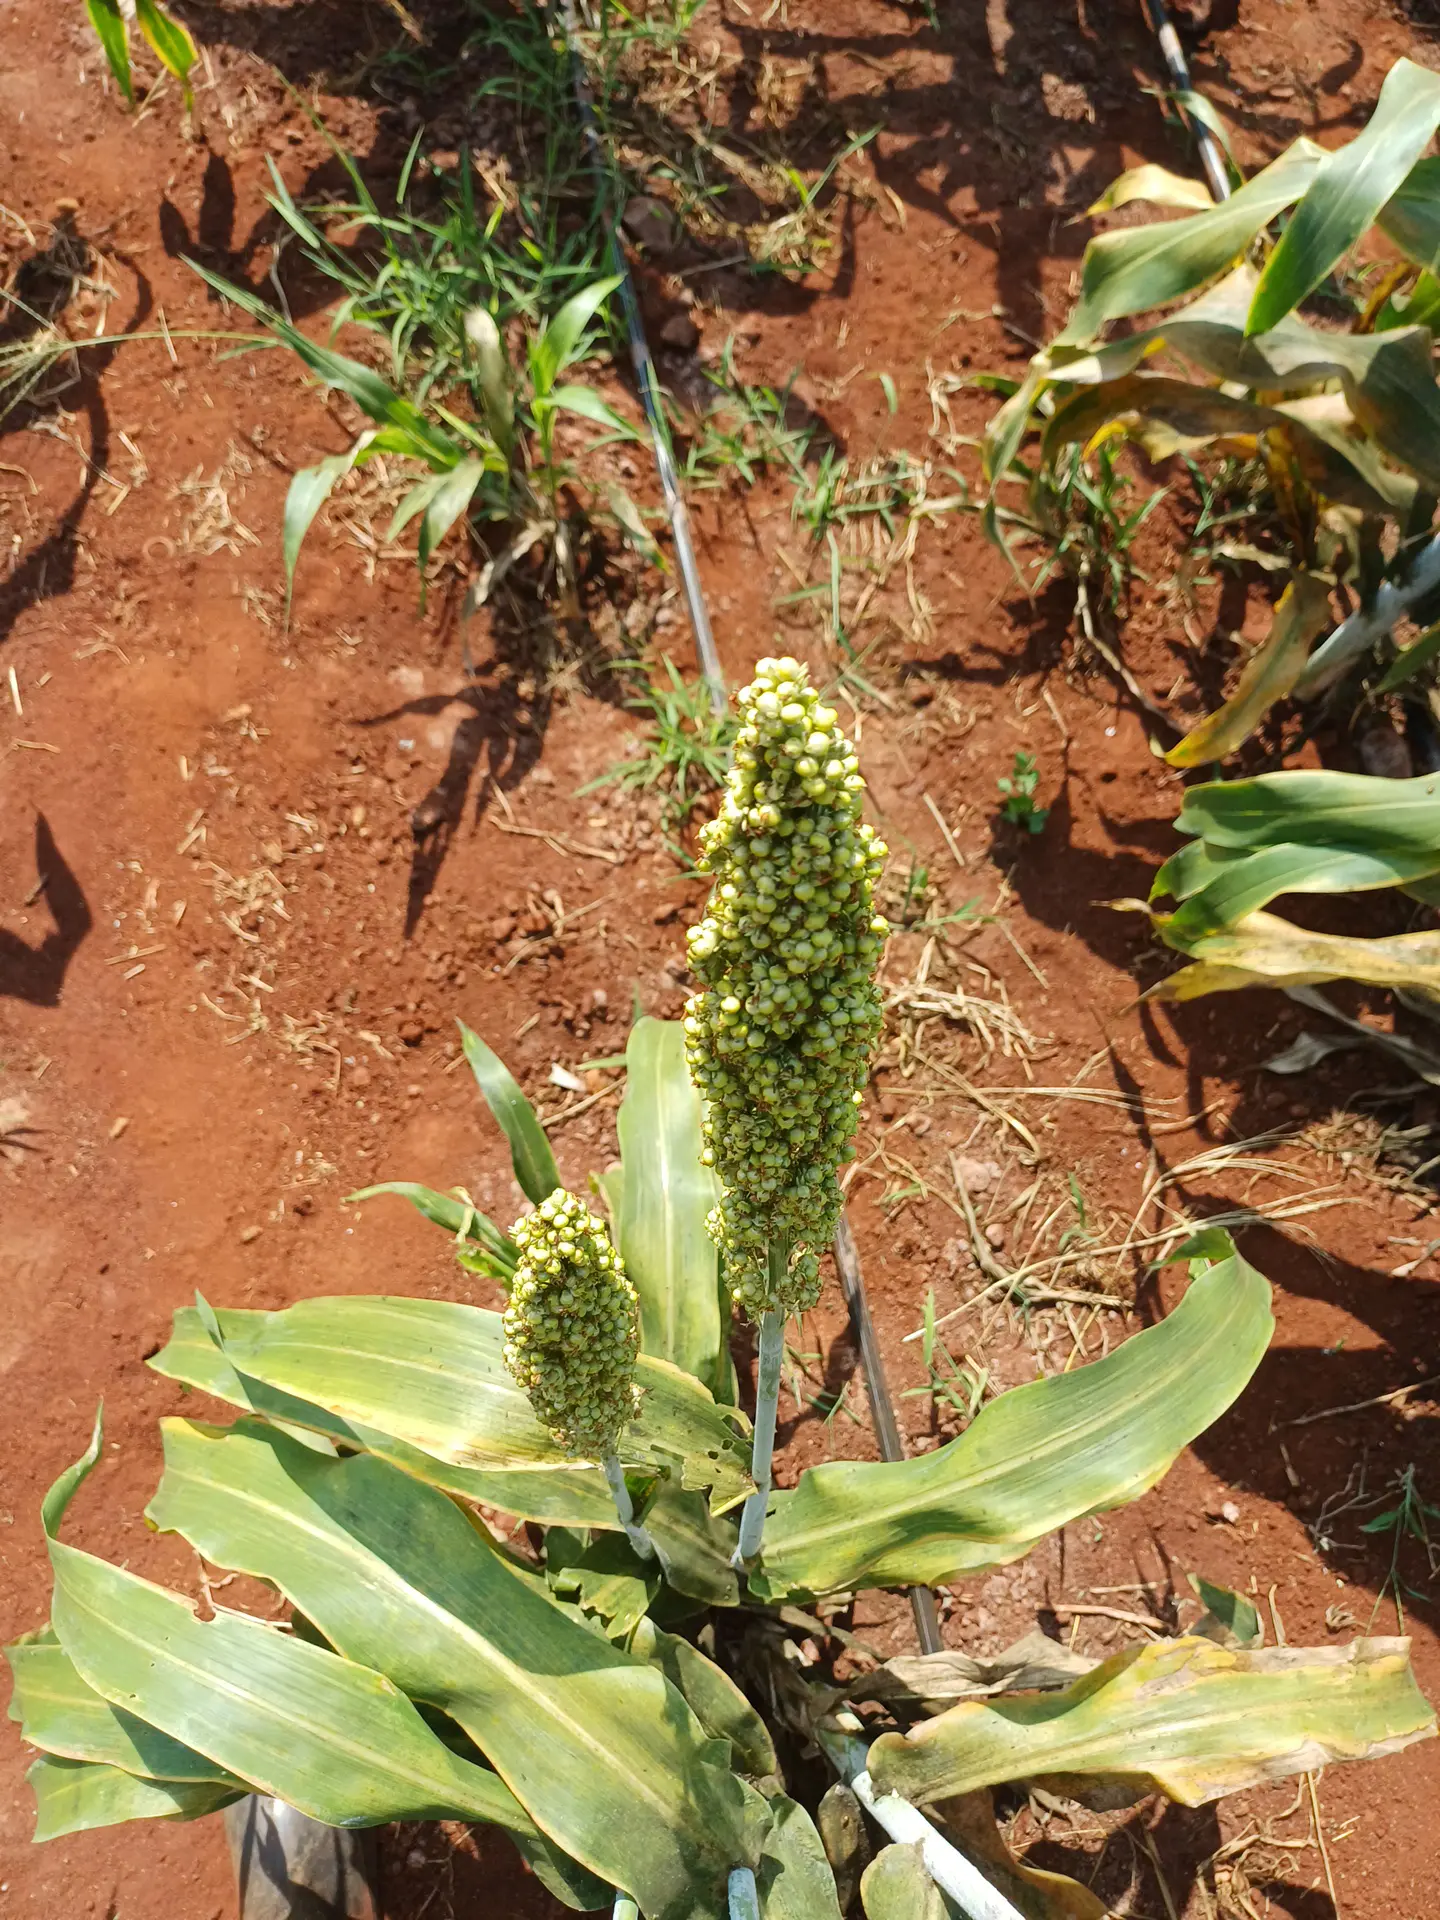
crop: sorghum
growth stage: maturity
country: Kenya
